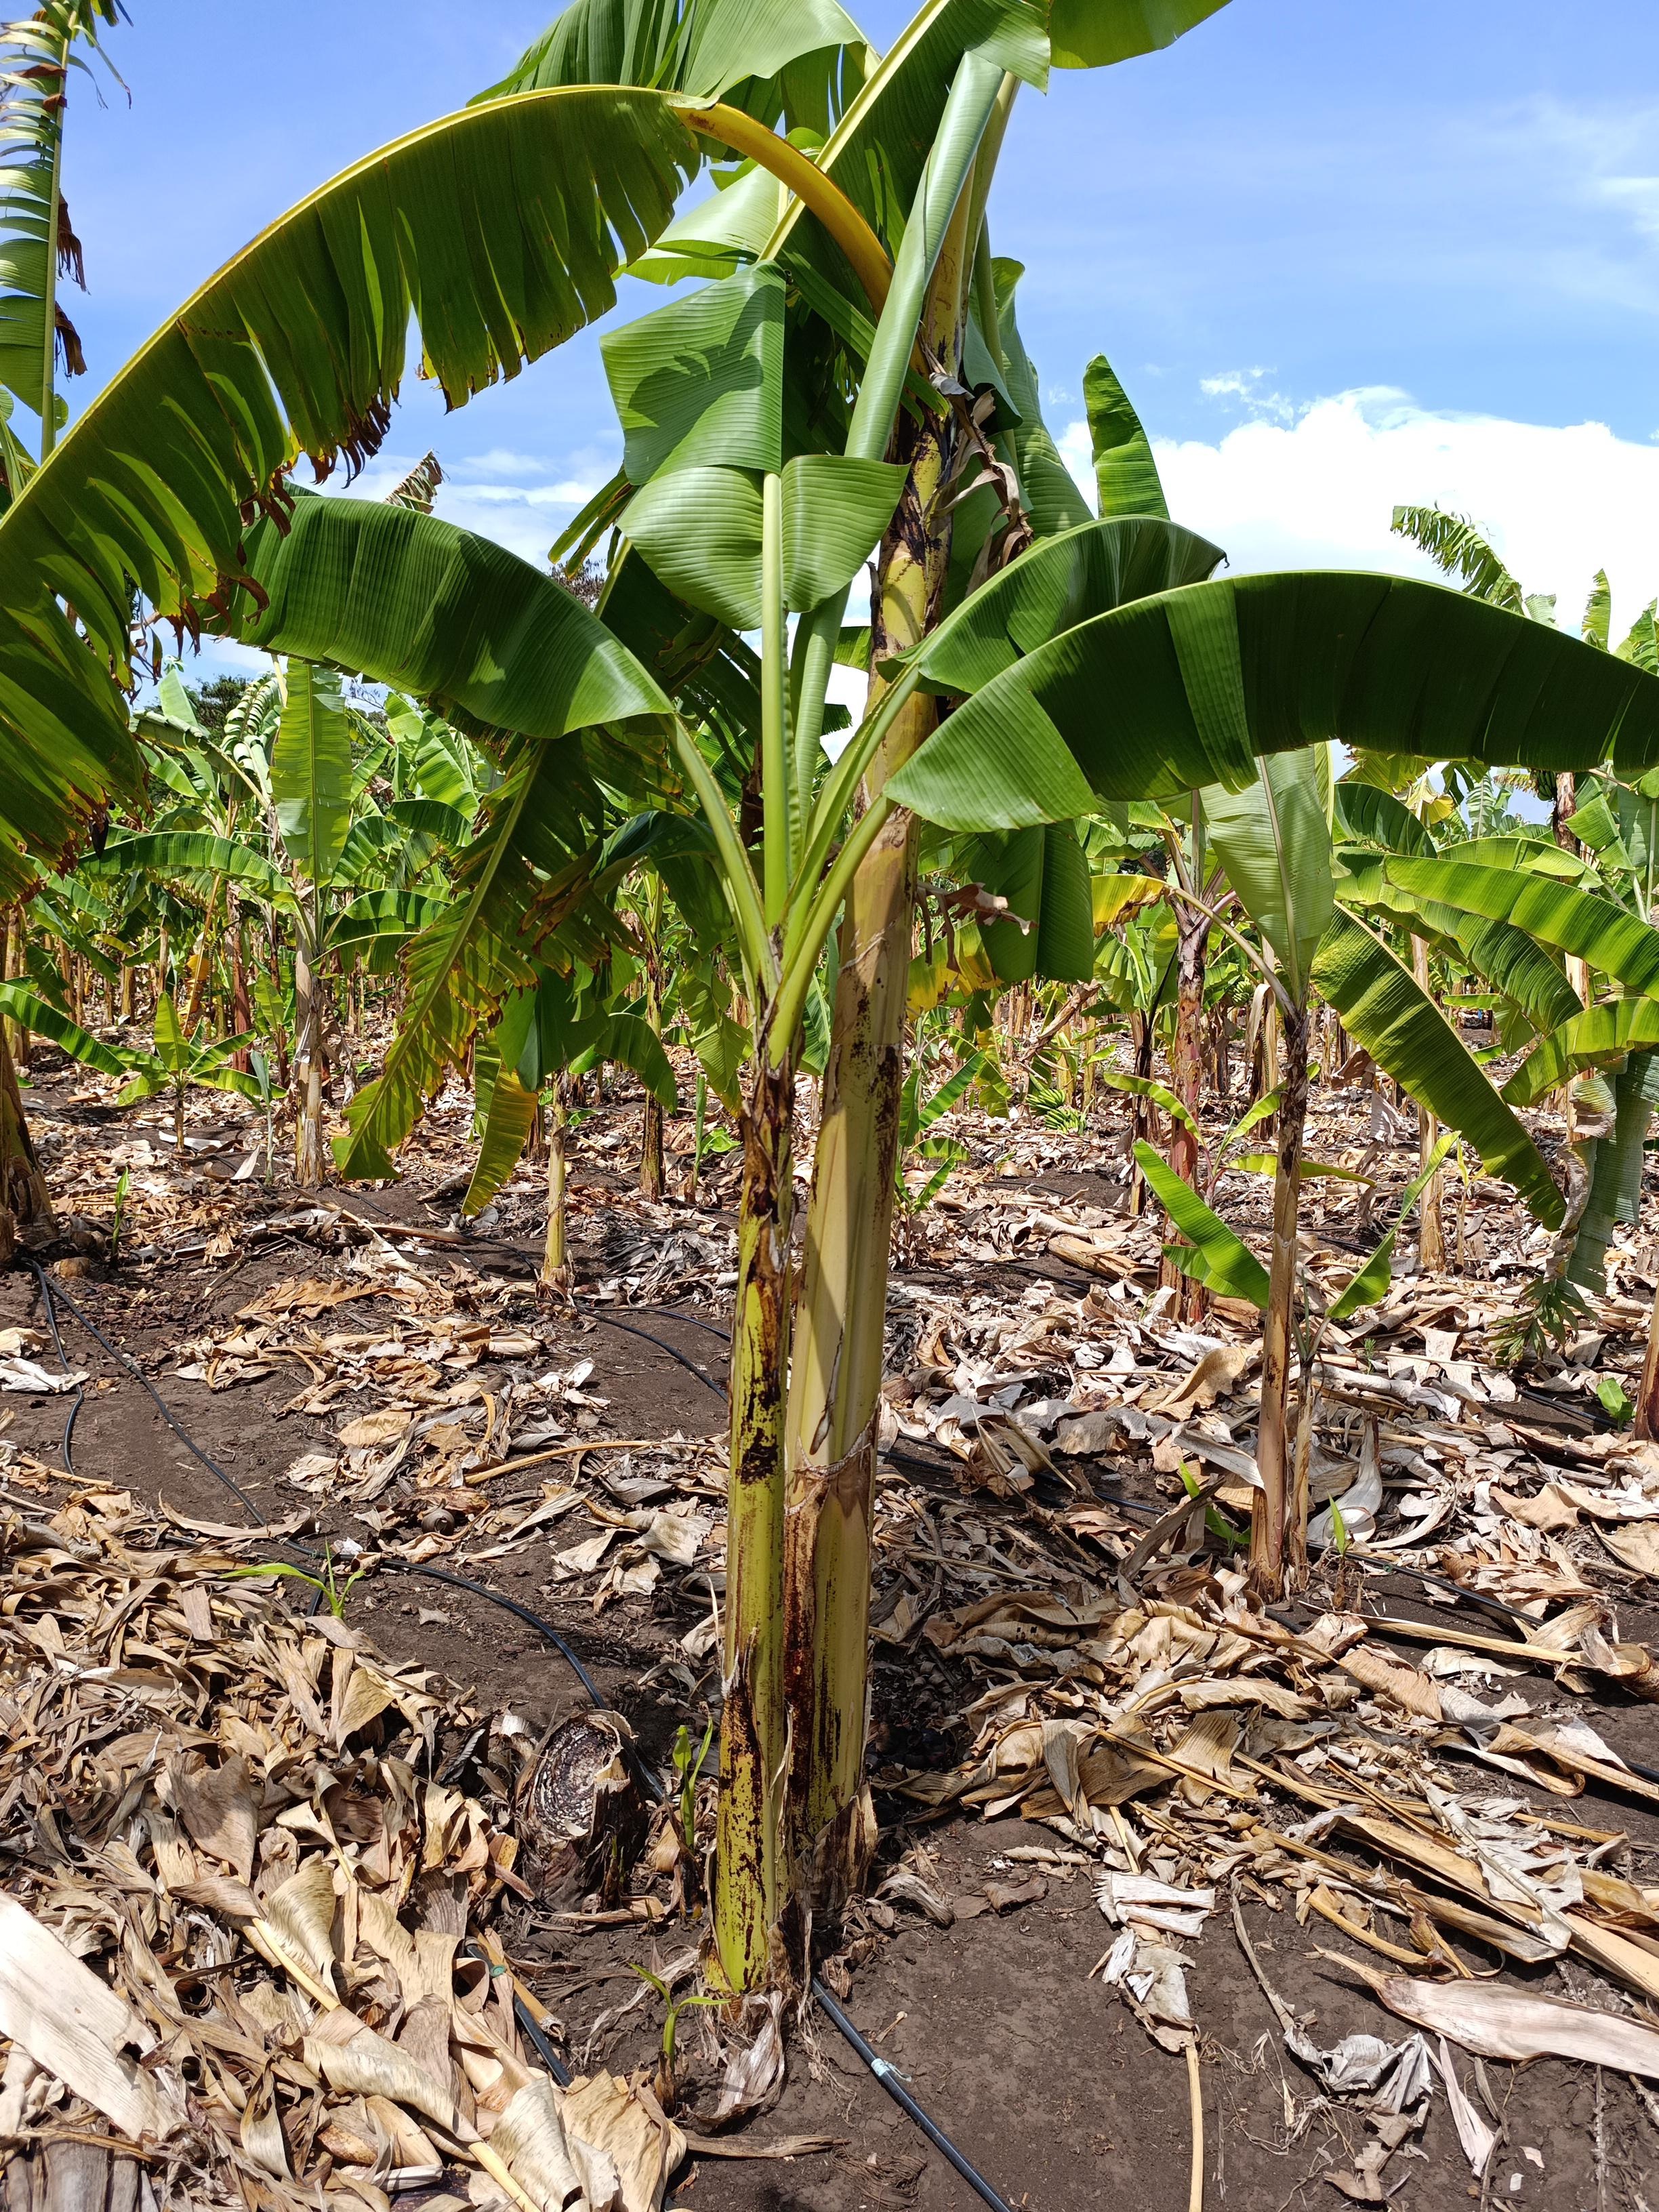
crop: banana
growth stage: vegetative
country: Tanzania
